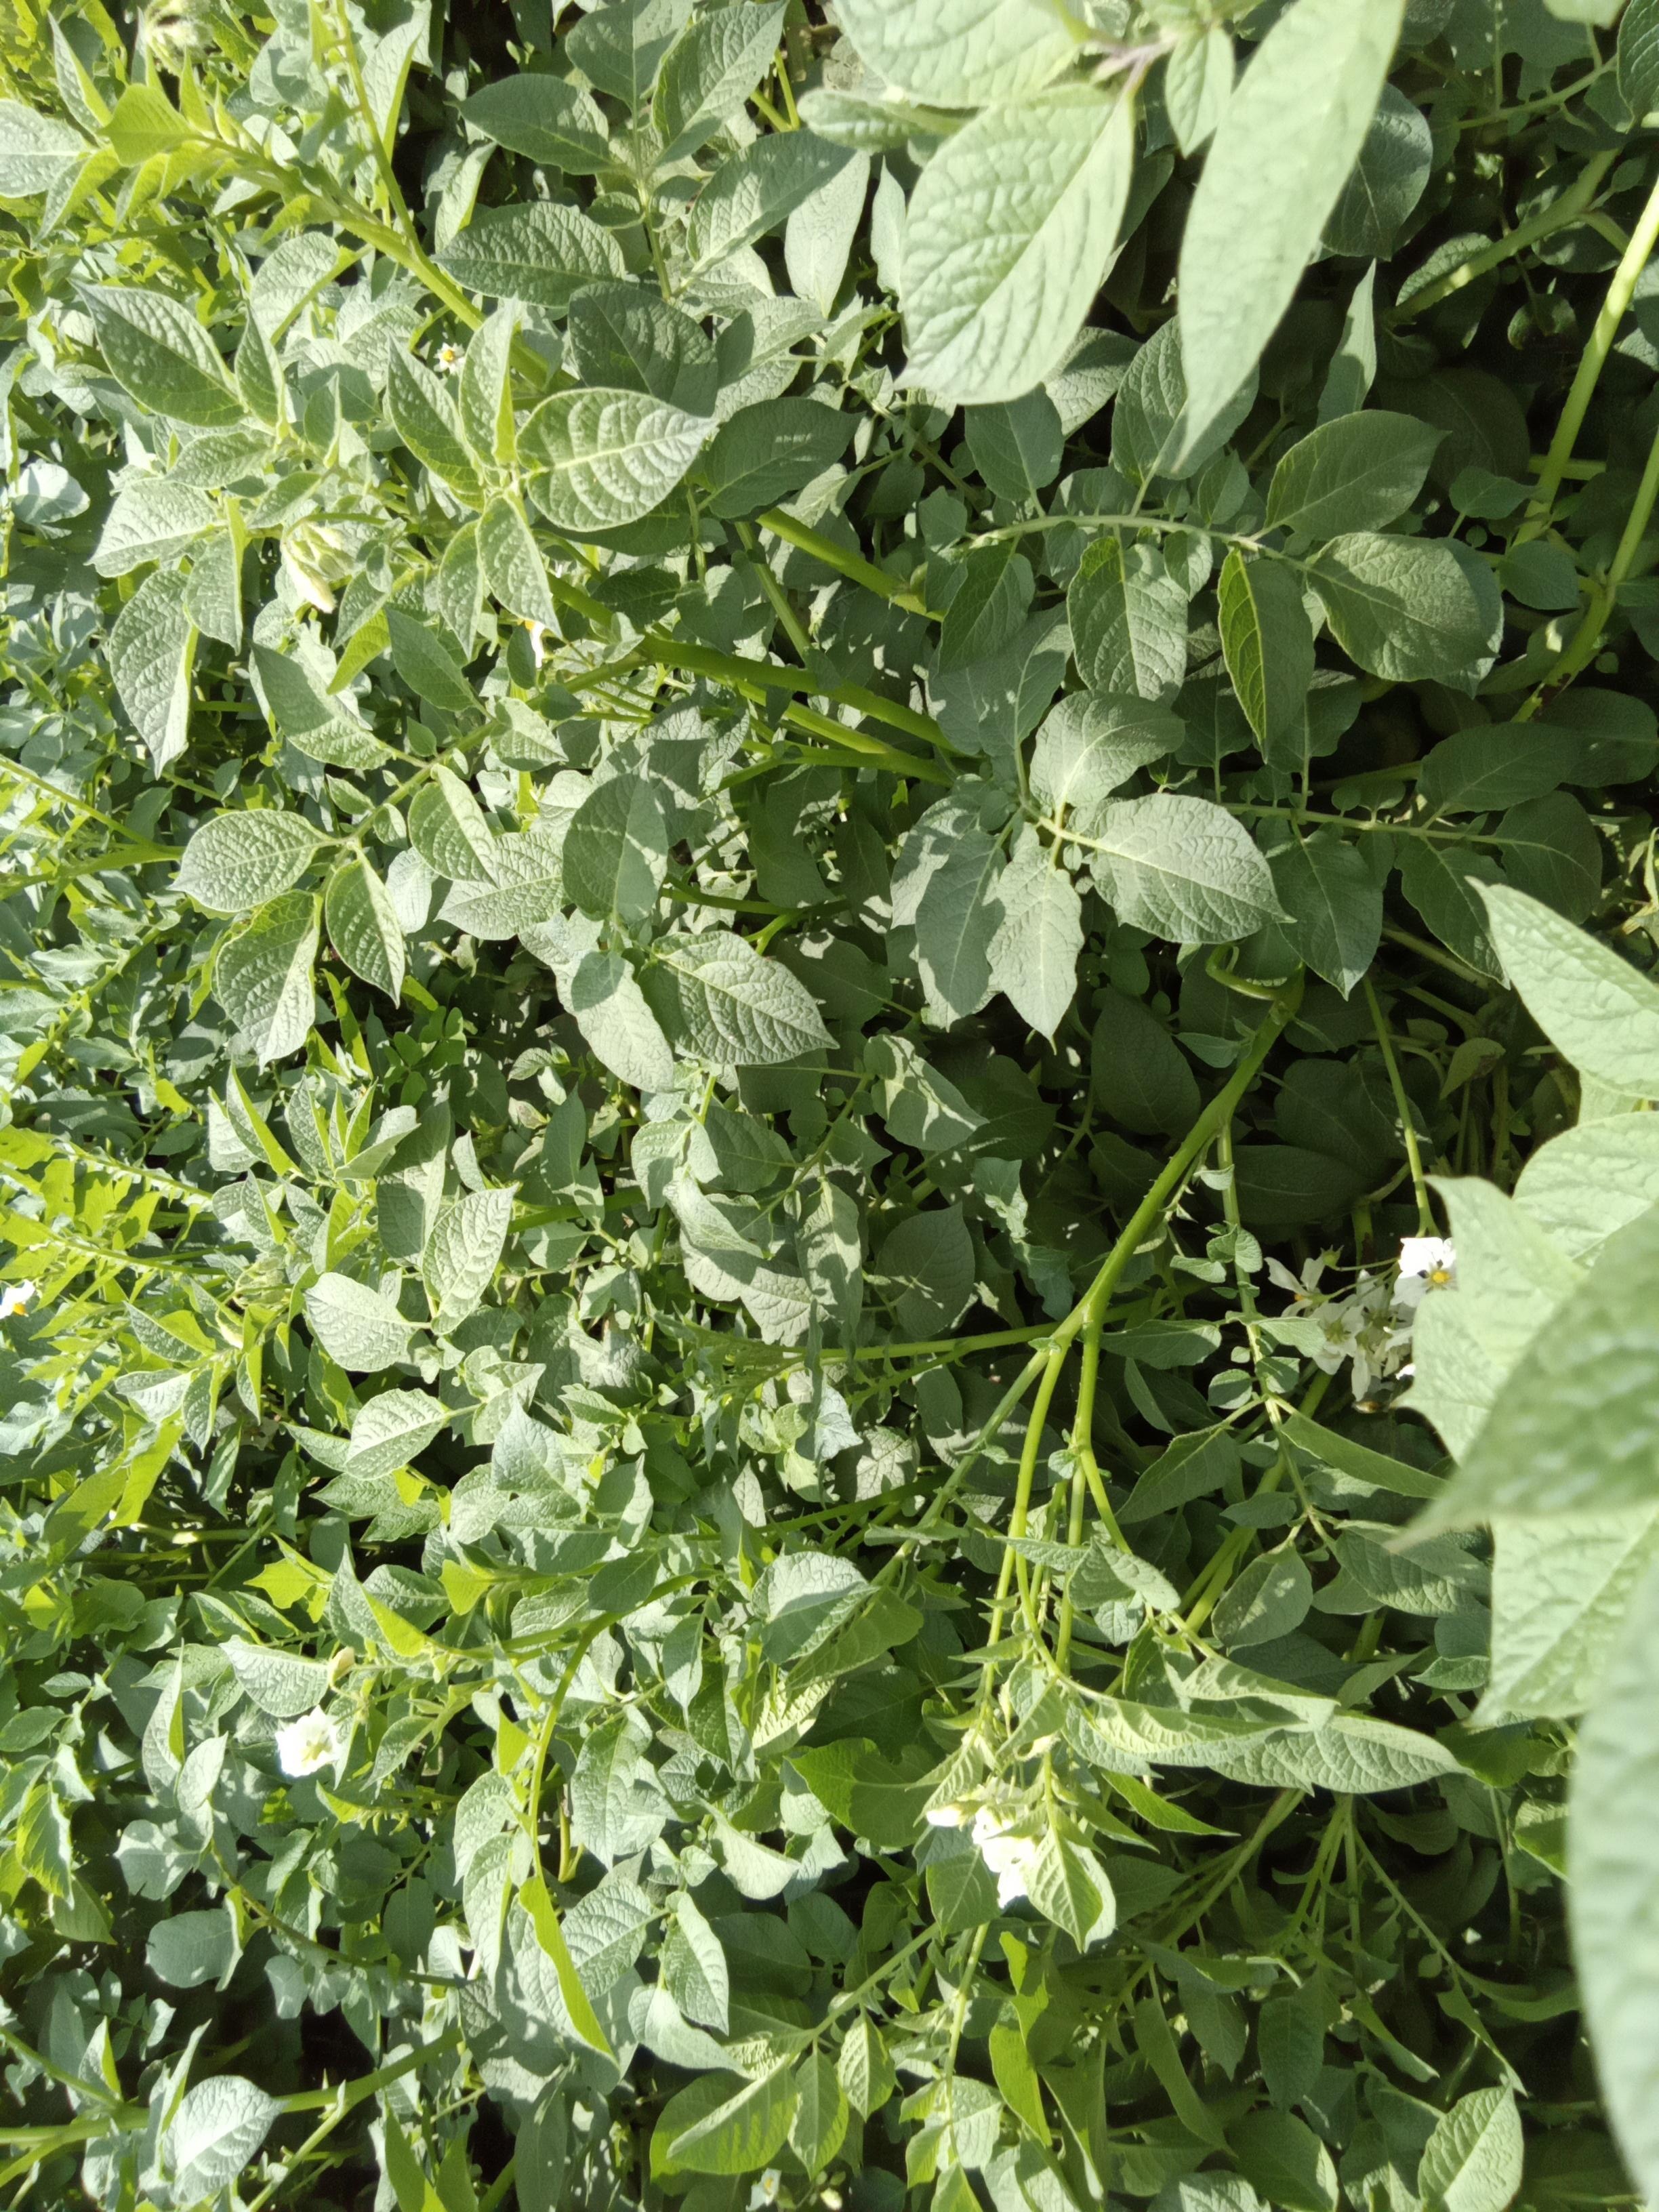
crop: potato
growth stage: flowering
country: Kenya
